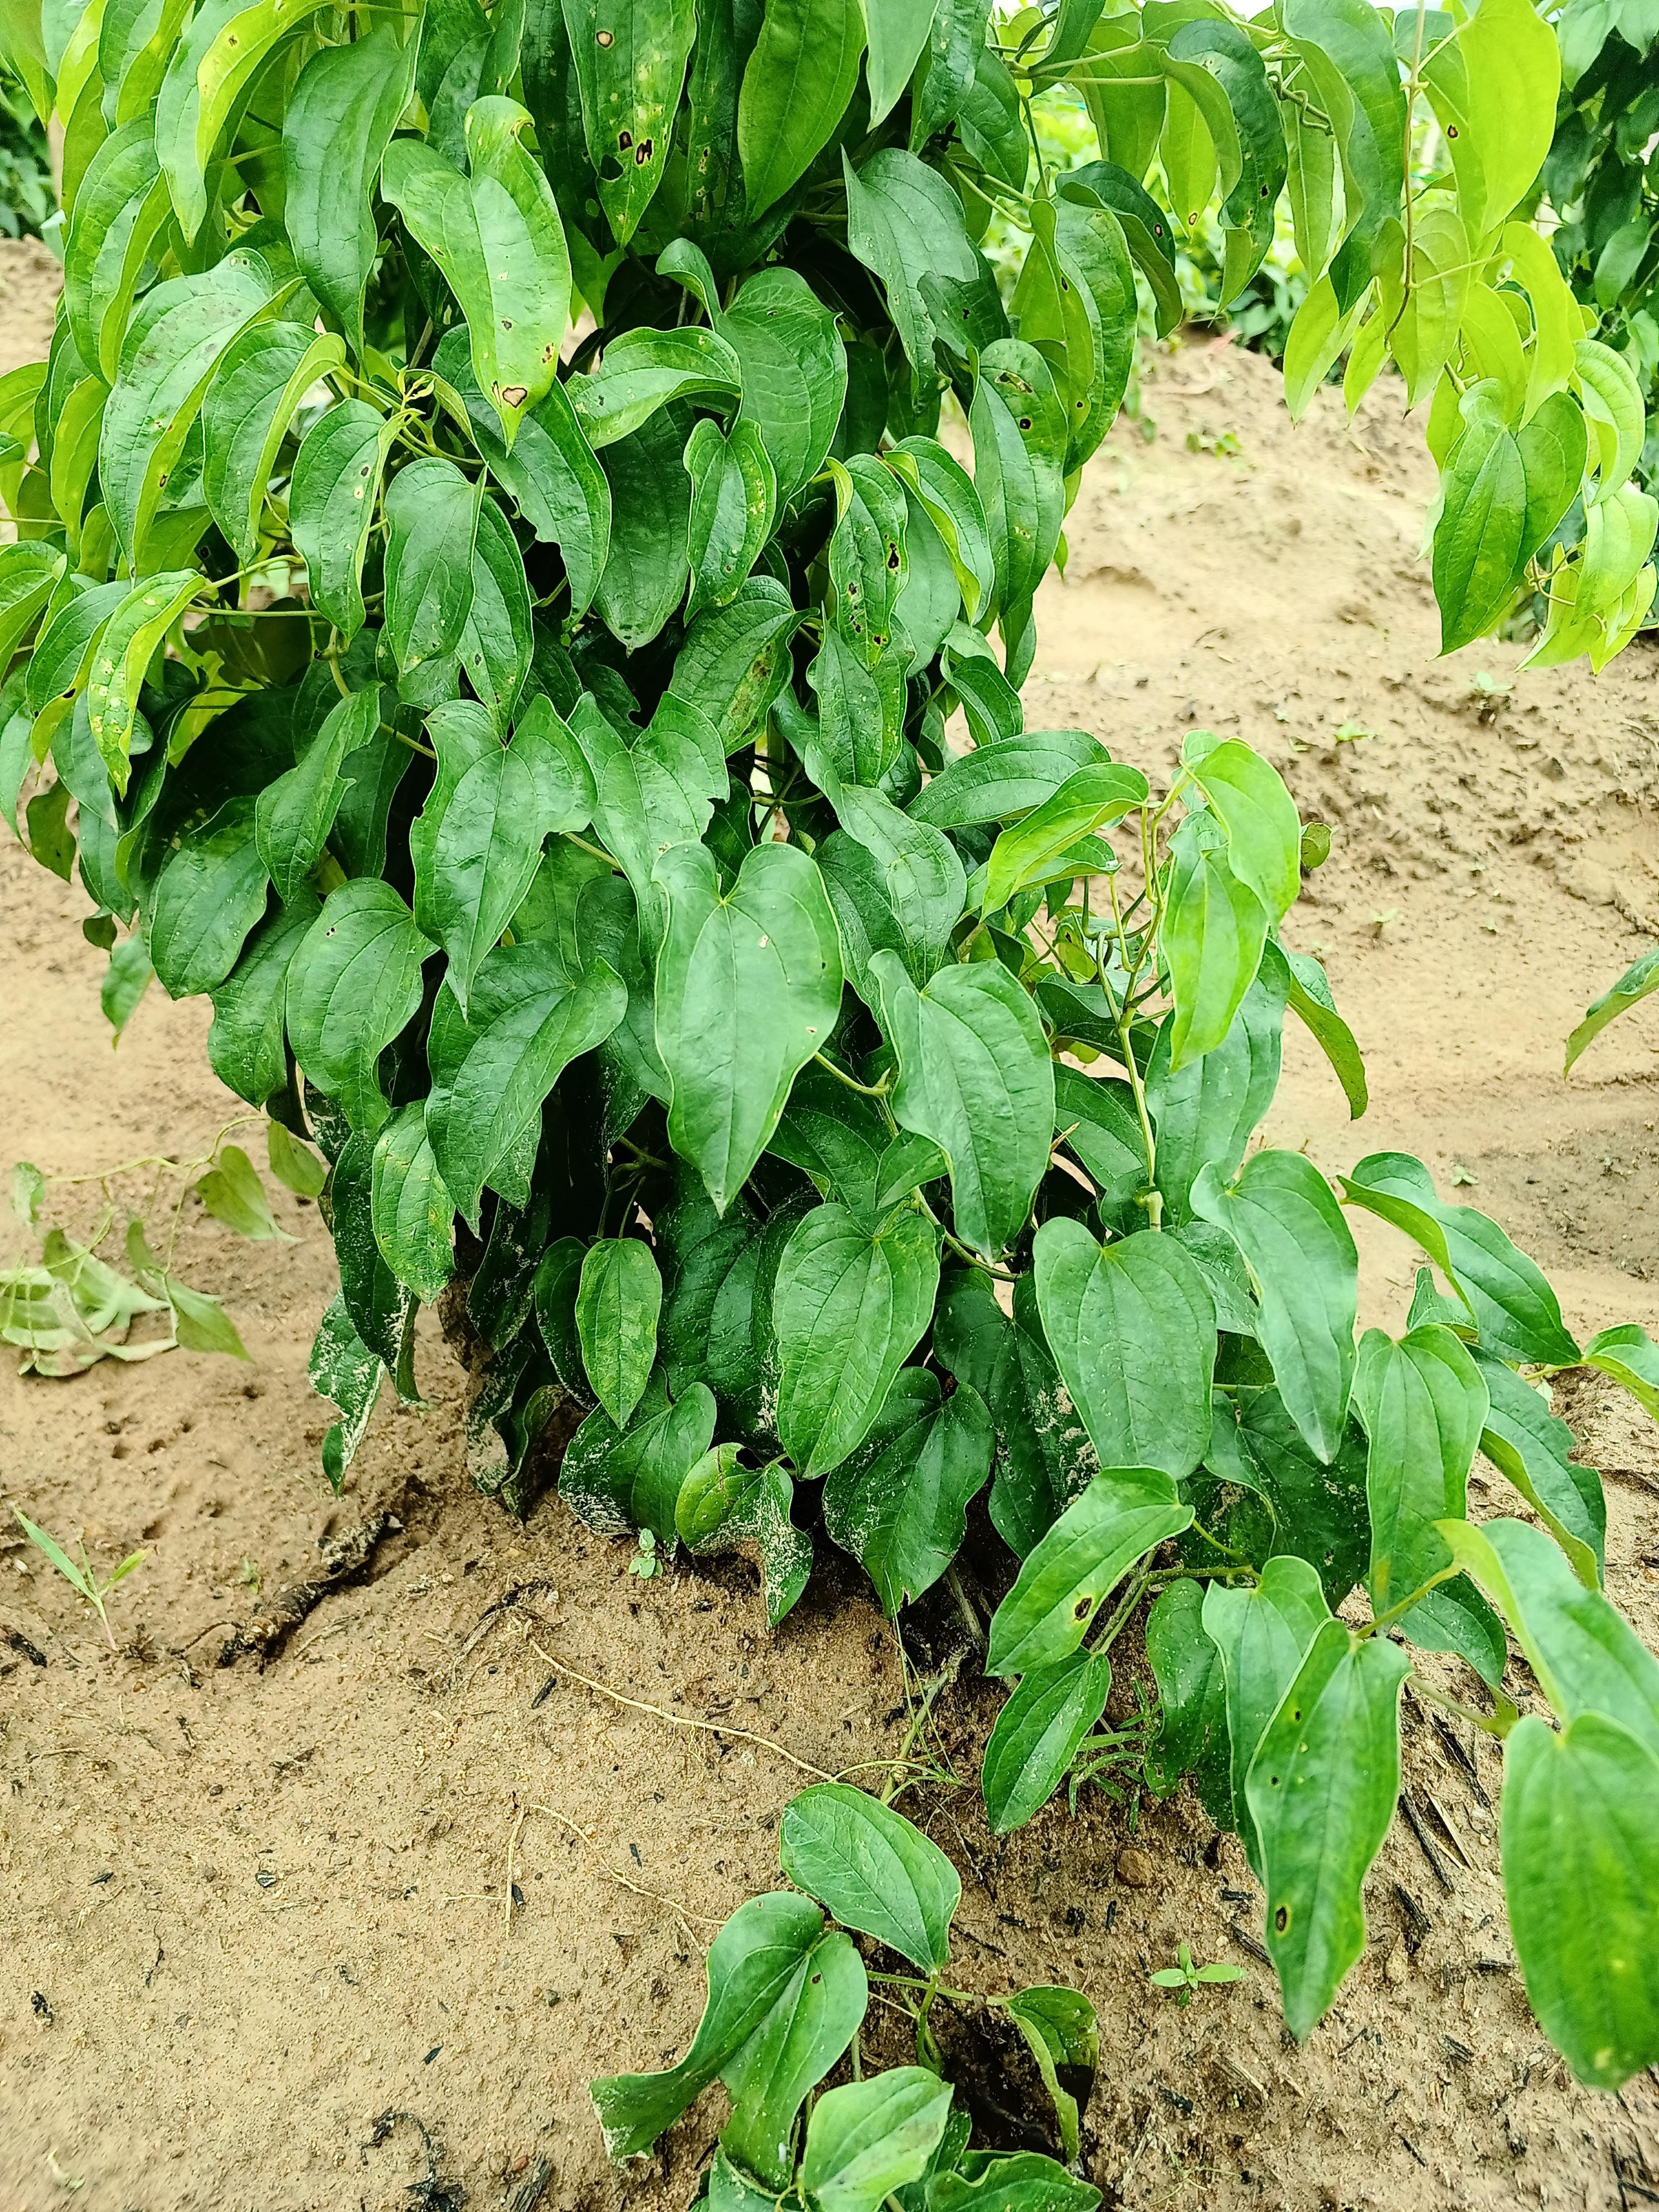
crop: yam
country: Nigeria
